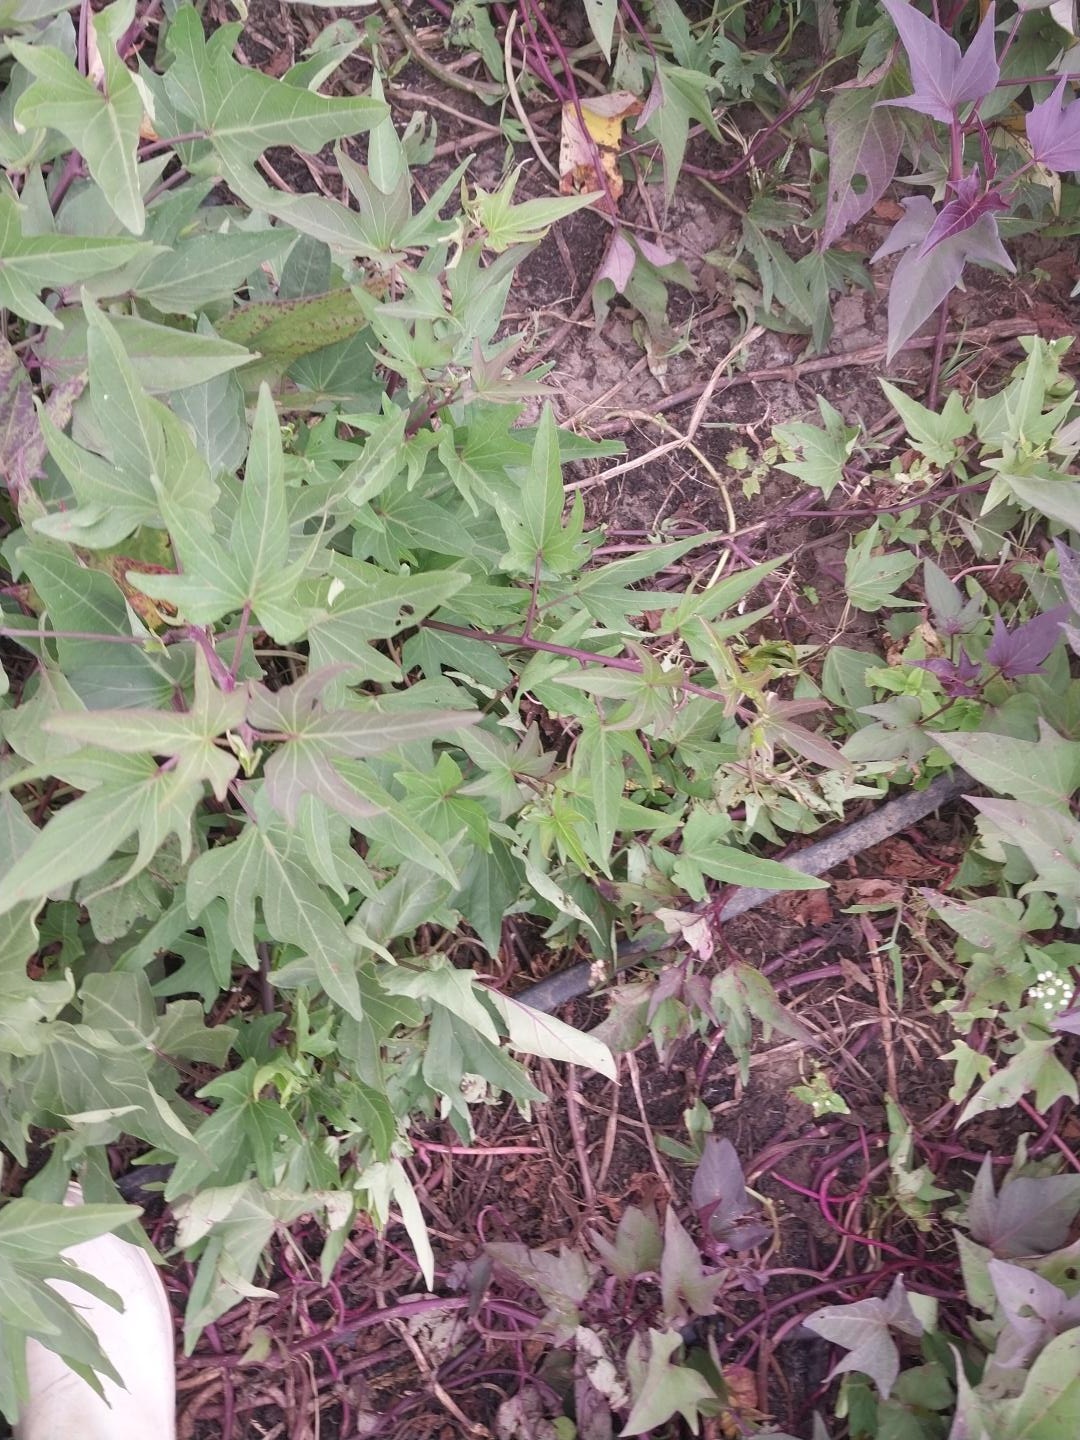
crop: sweet potato
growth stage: flowering
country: Tanzania
